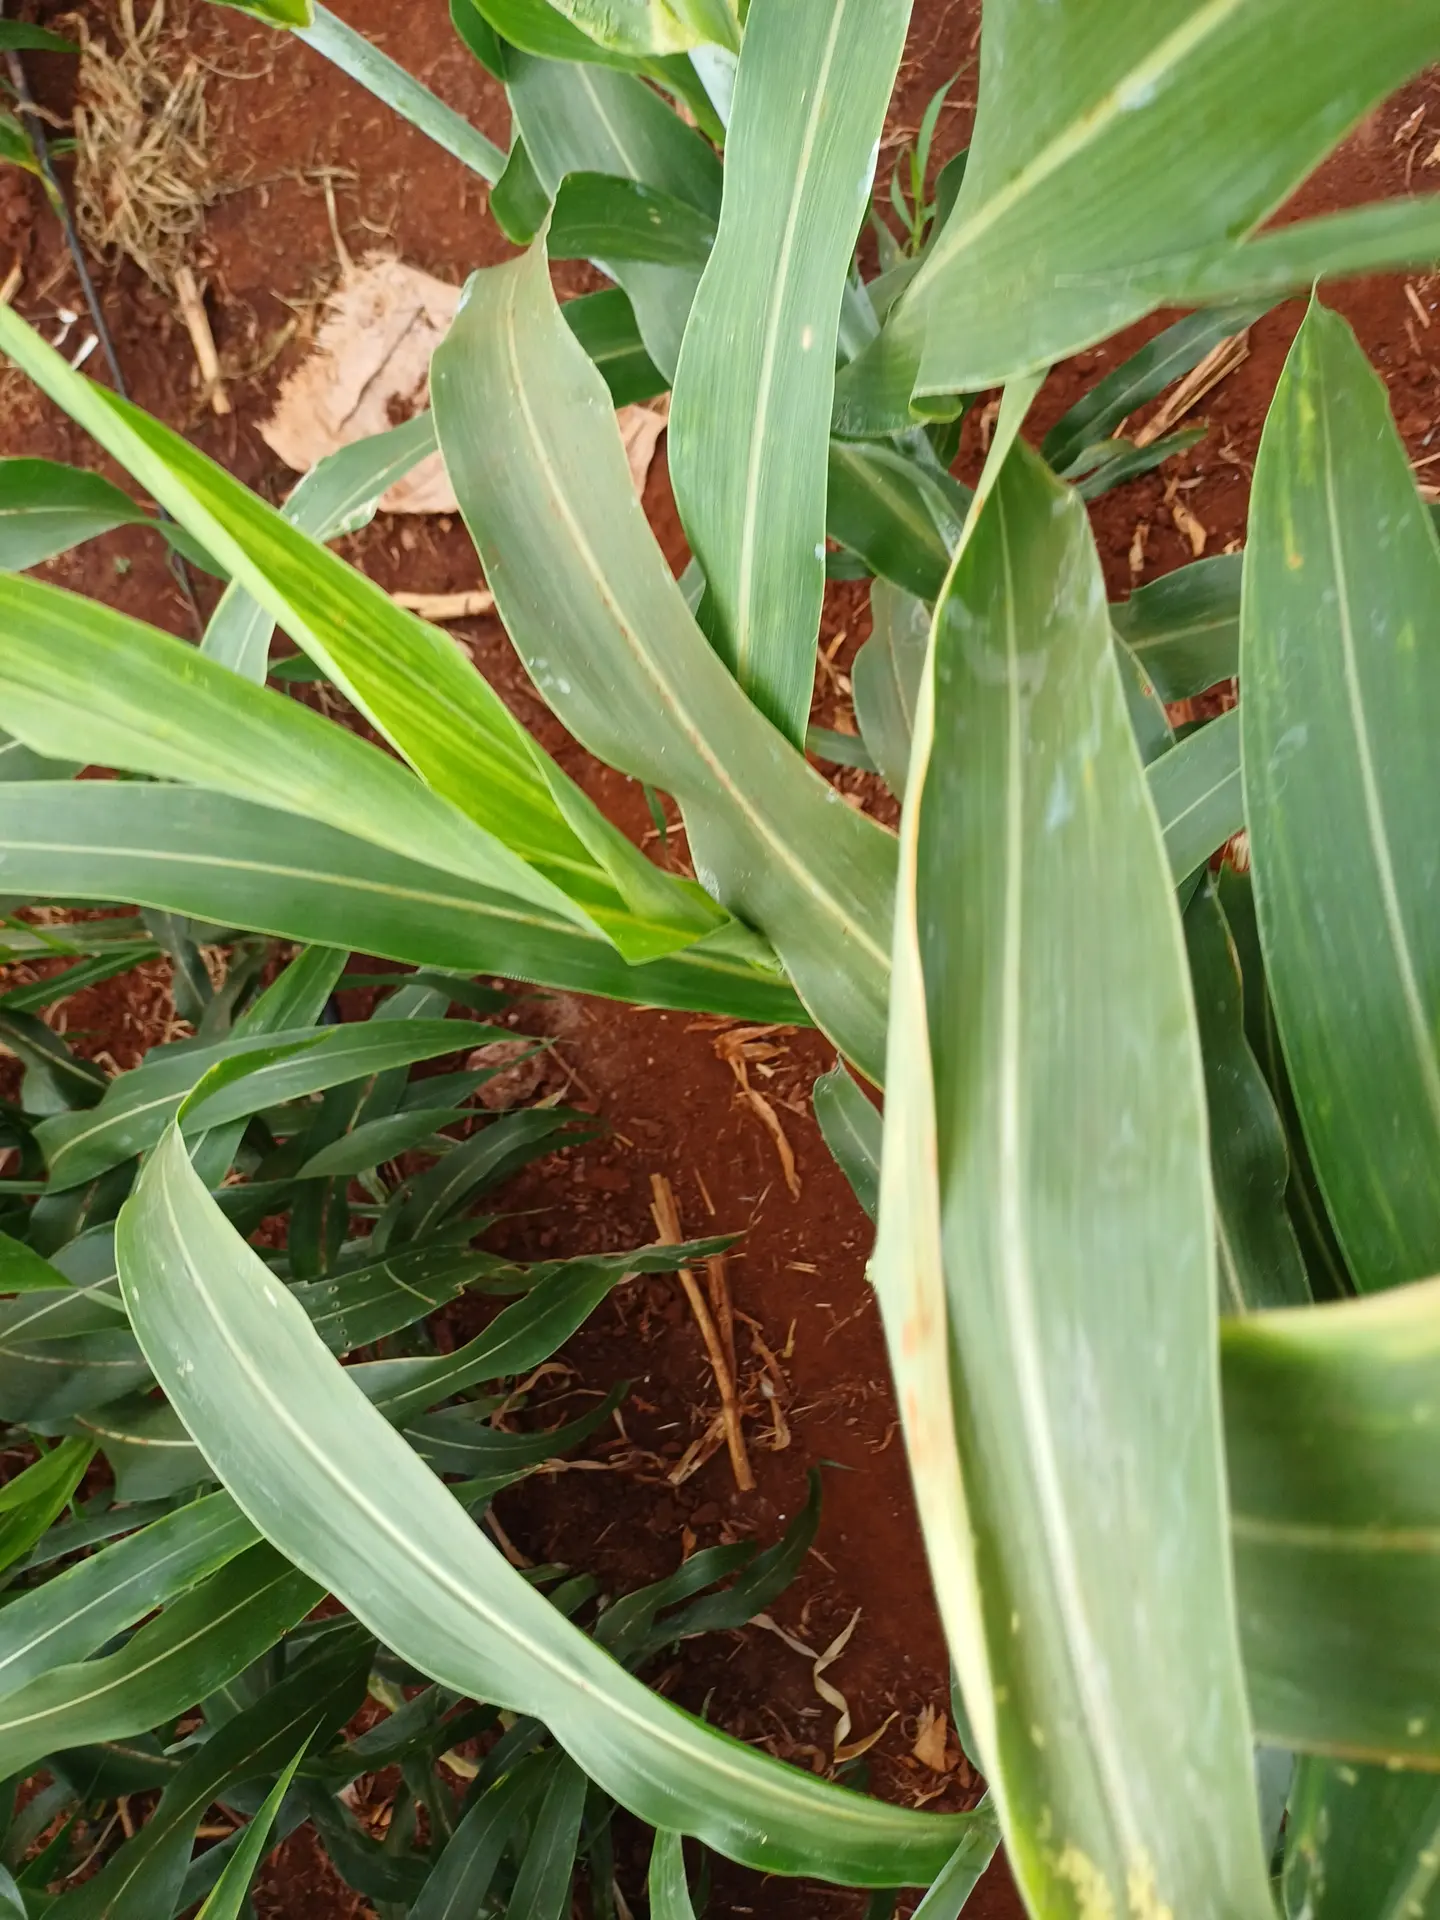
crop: sorghum
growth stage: vegetative
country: Kenya
